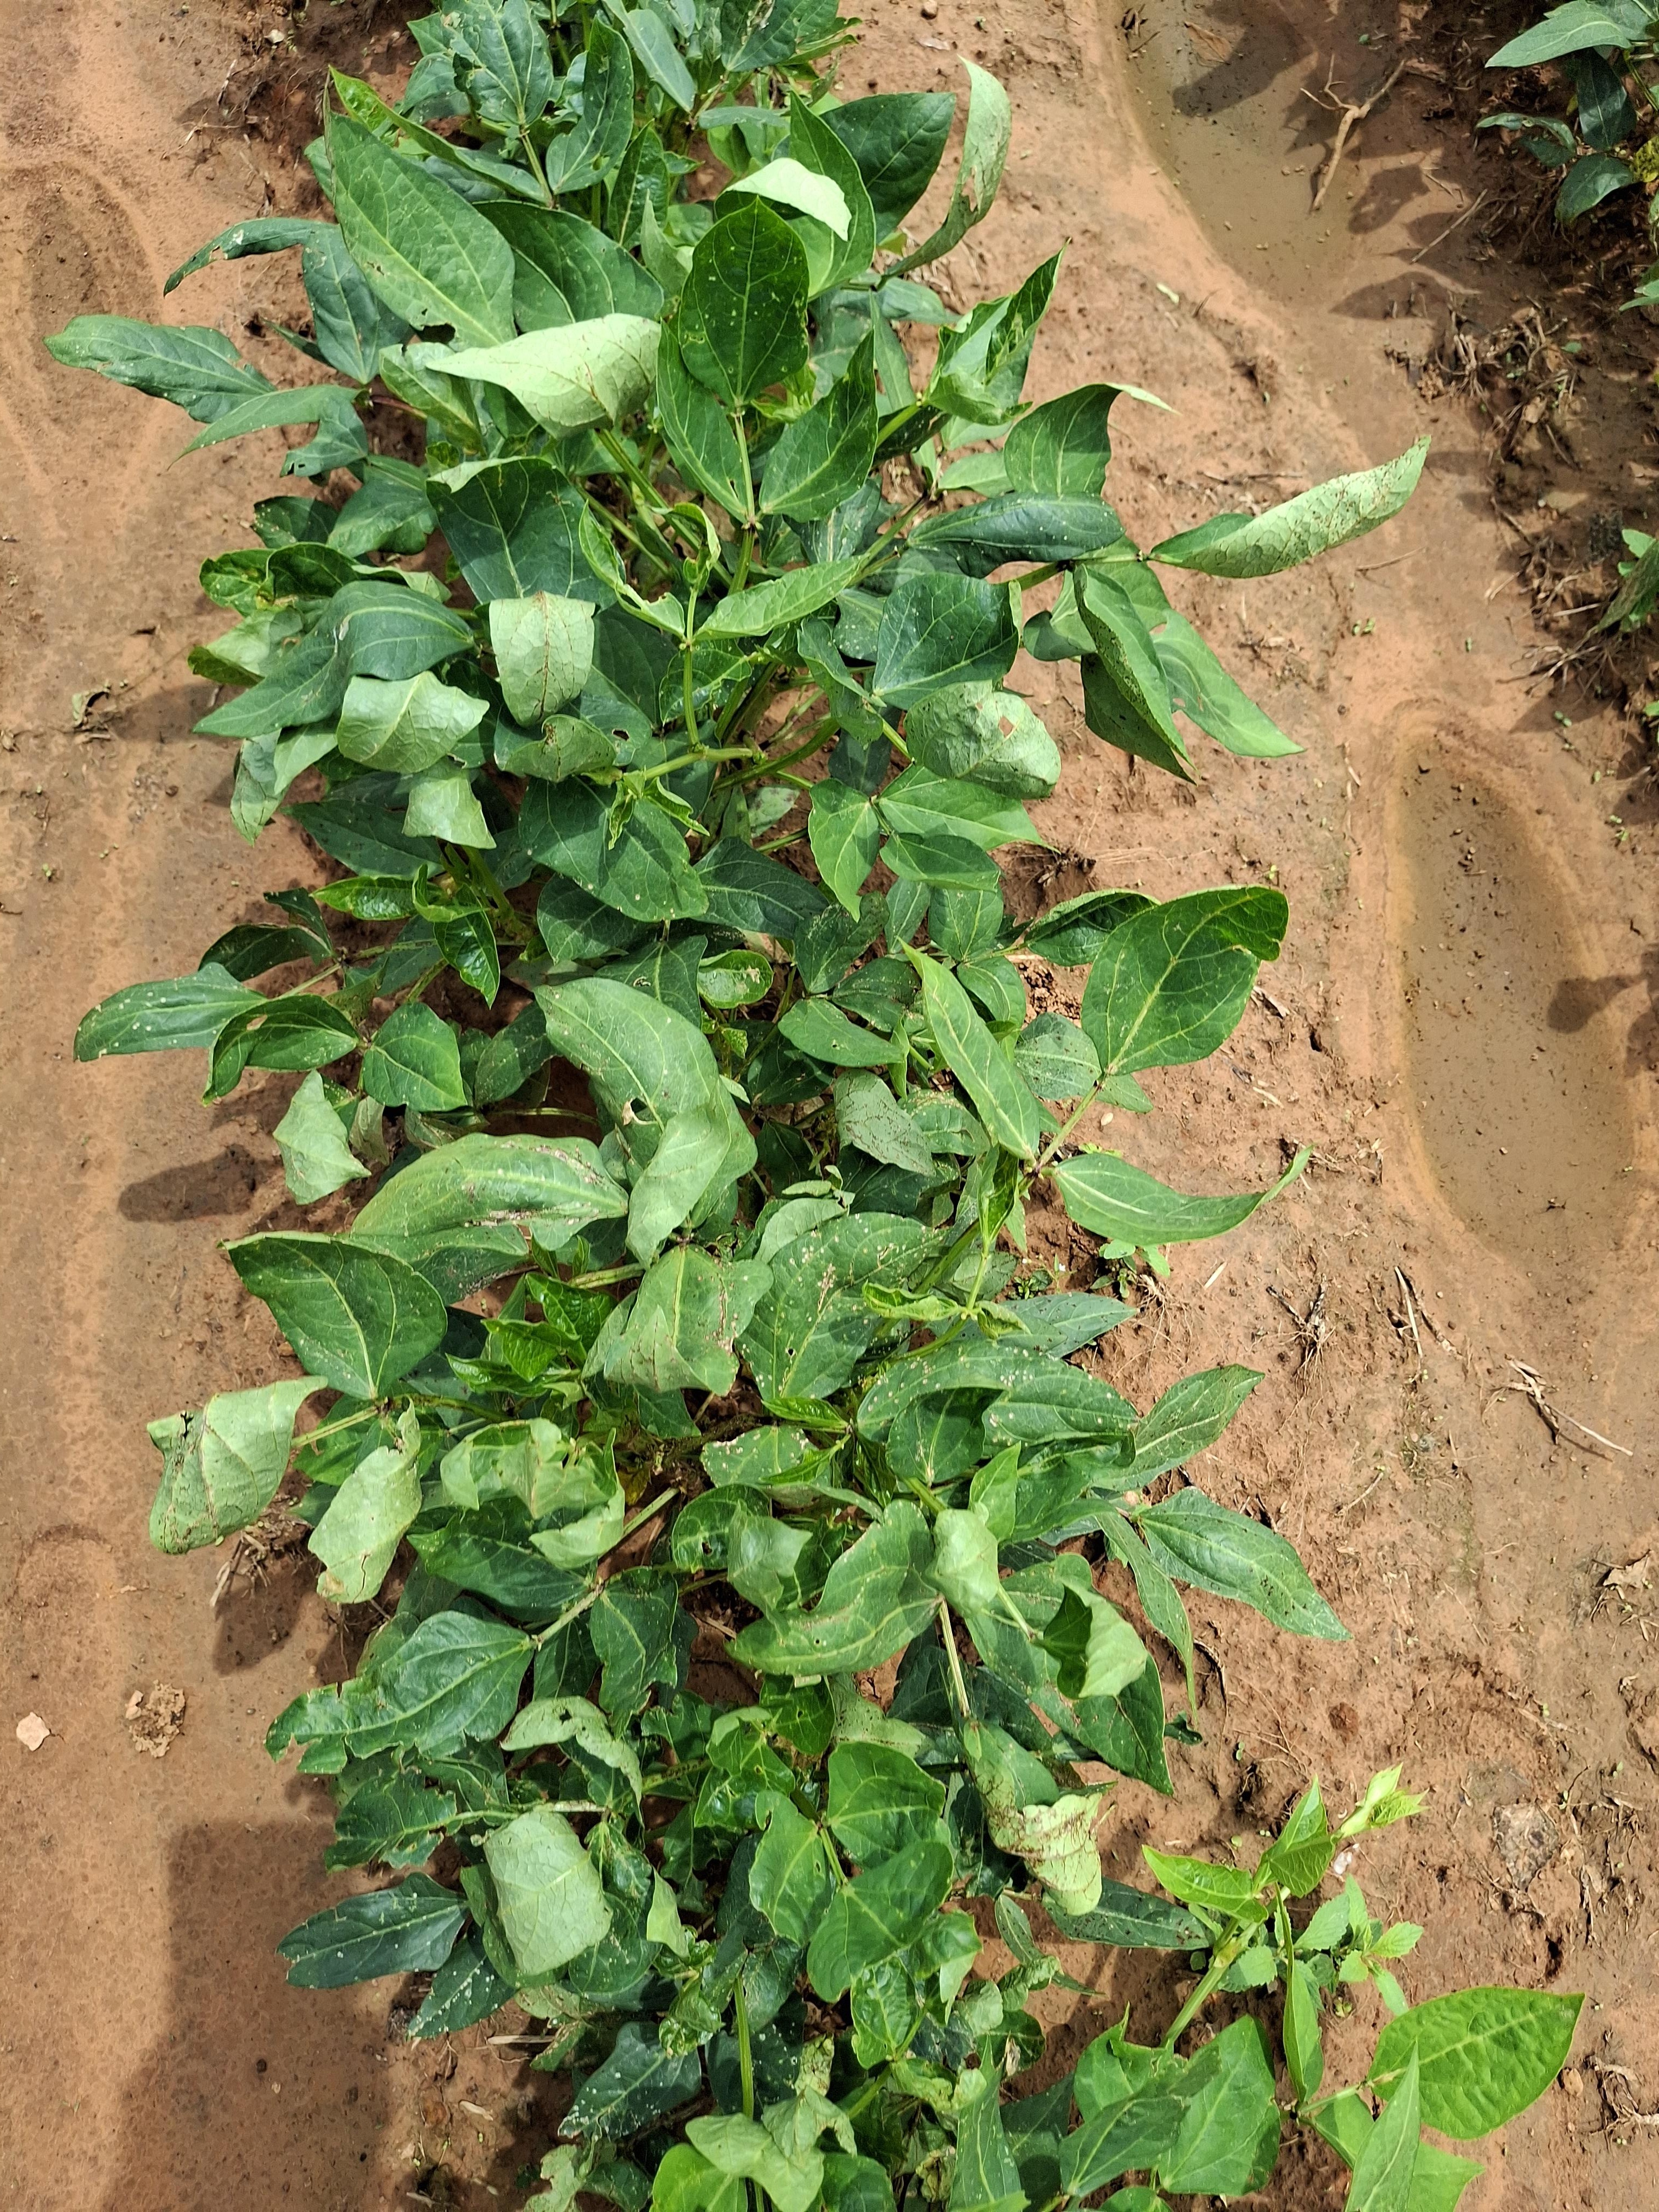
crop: cowpea
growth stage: vegetative
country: Nigeria
